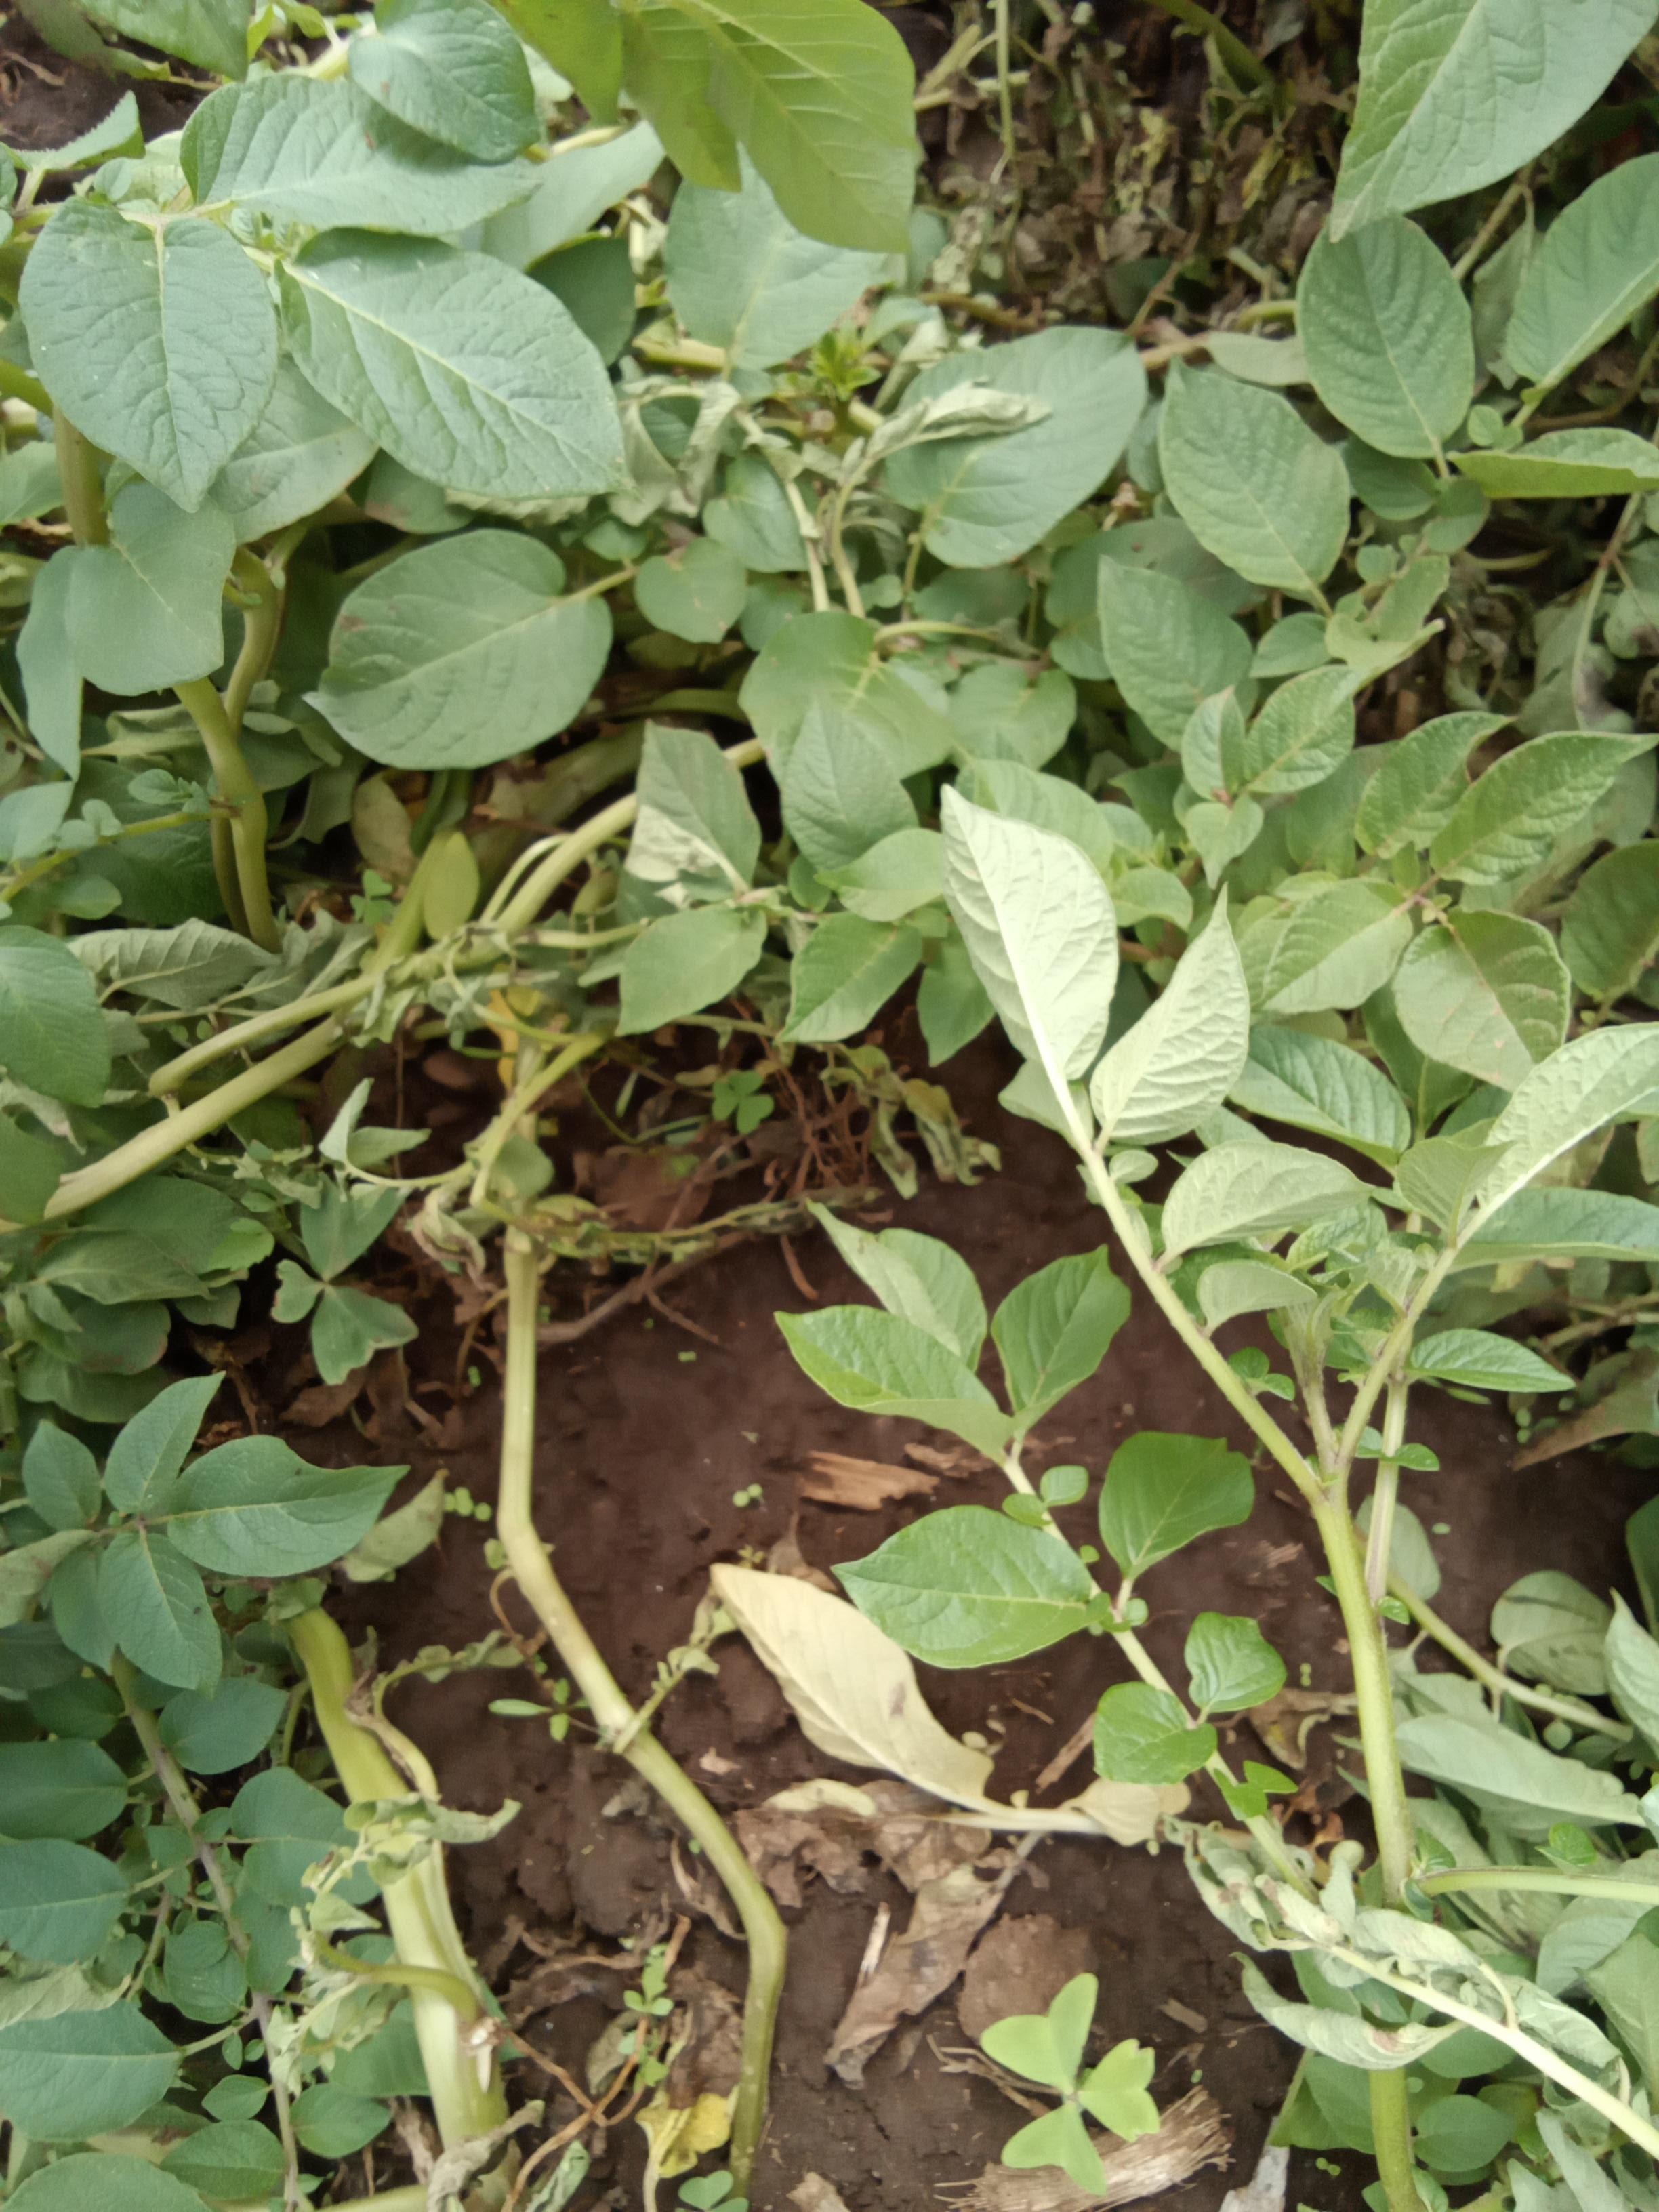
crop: potato
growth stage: flowering
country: Kenya
